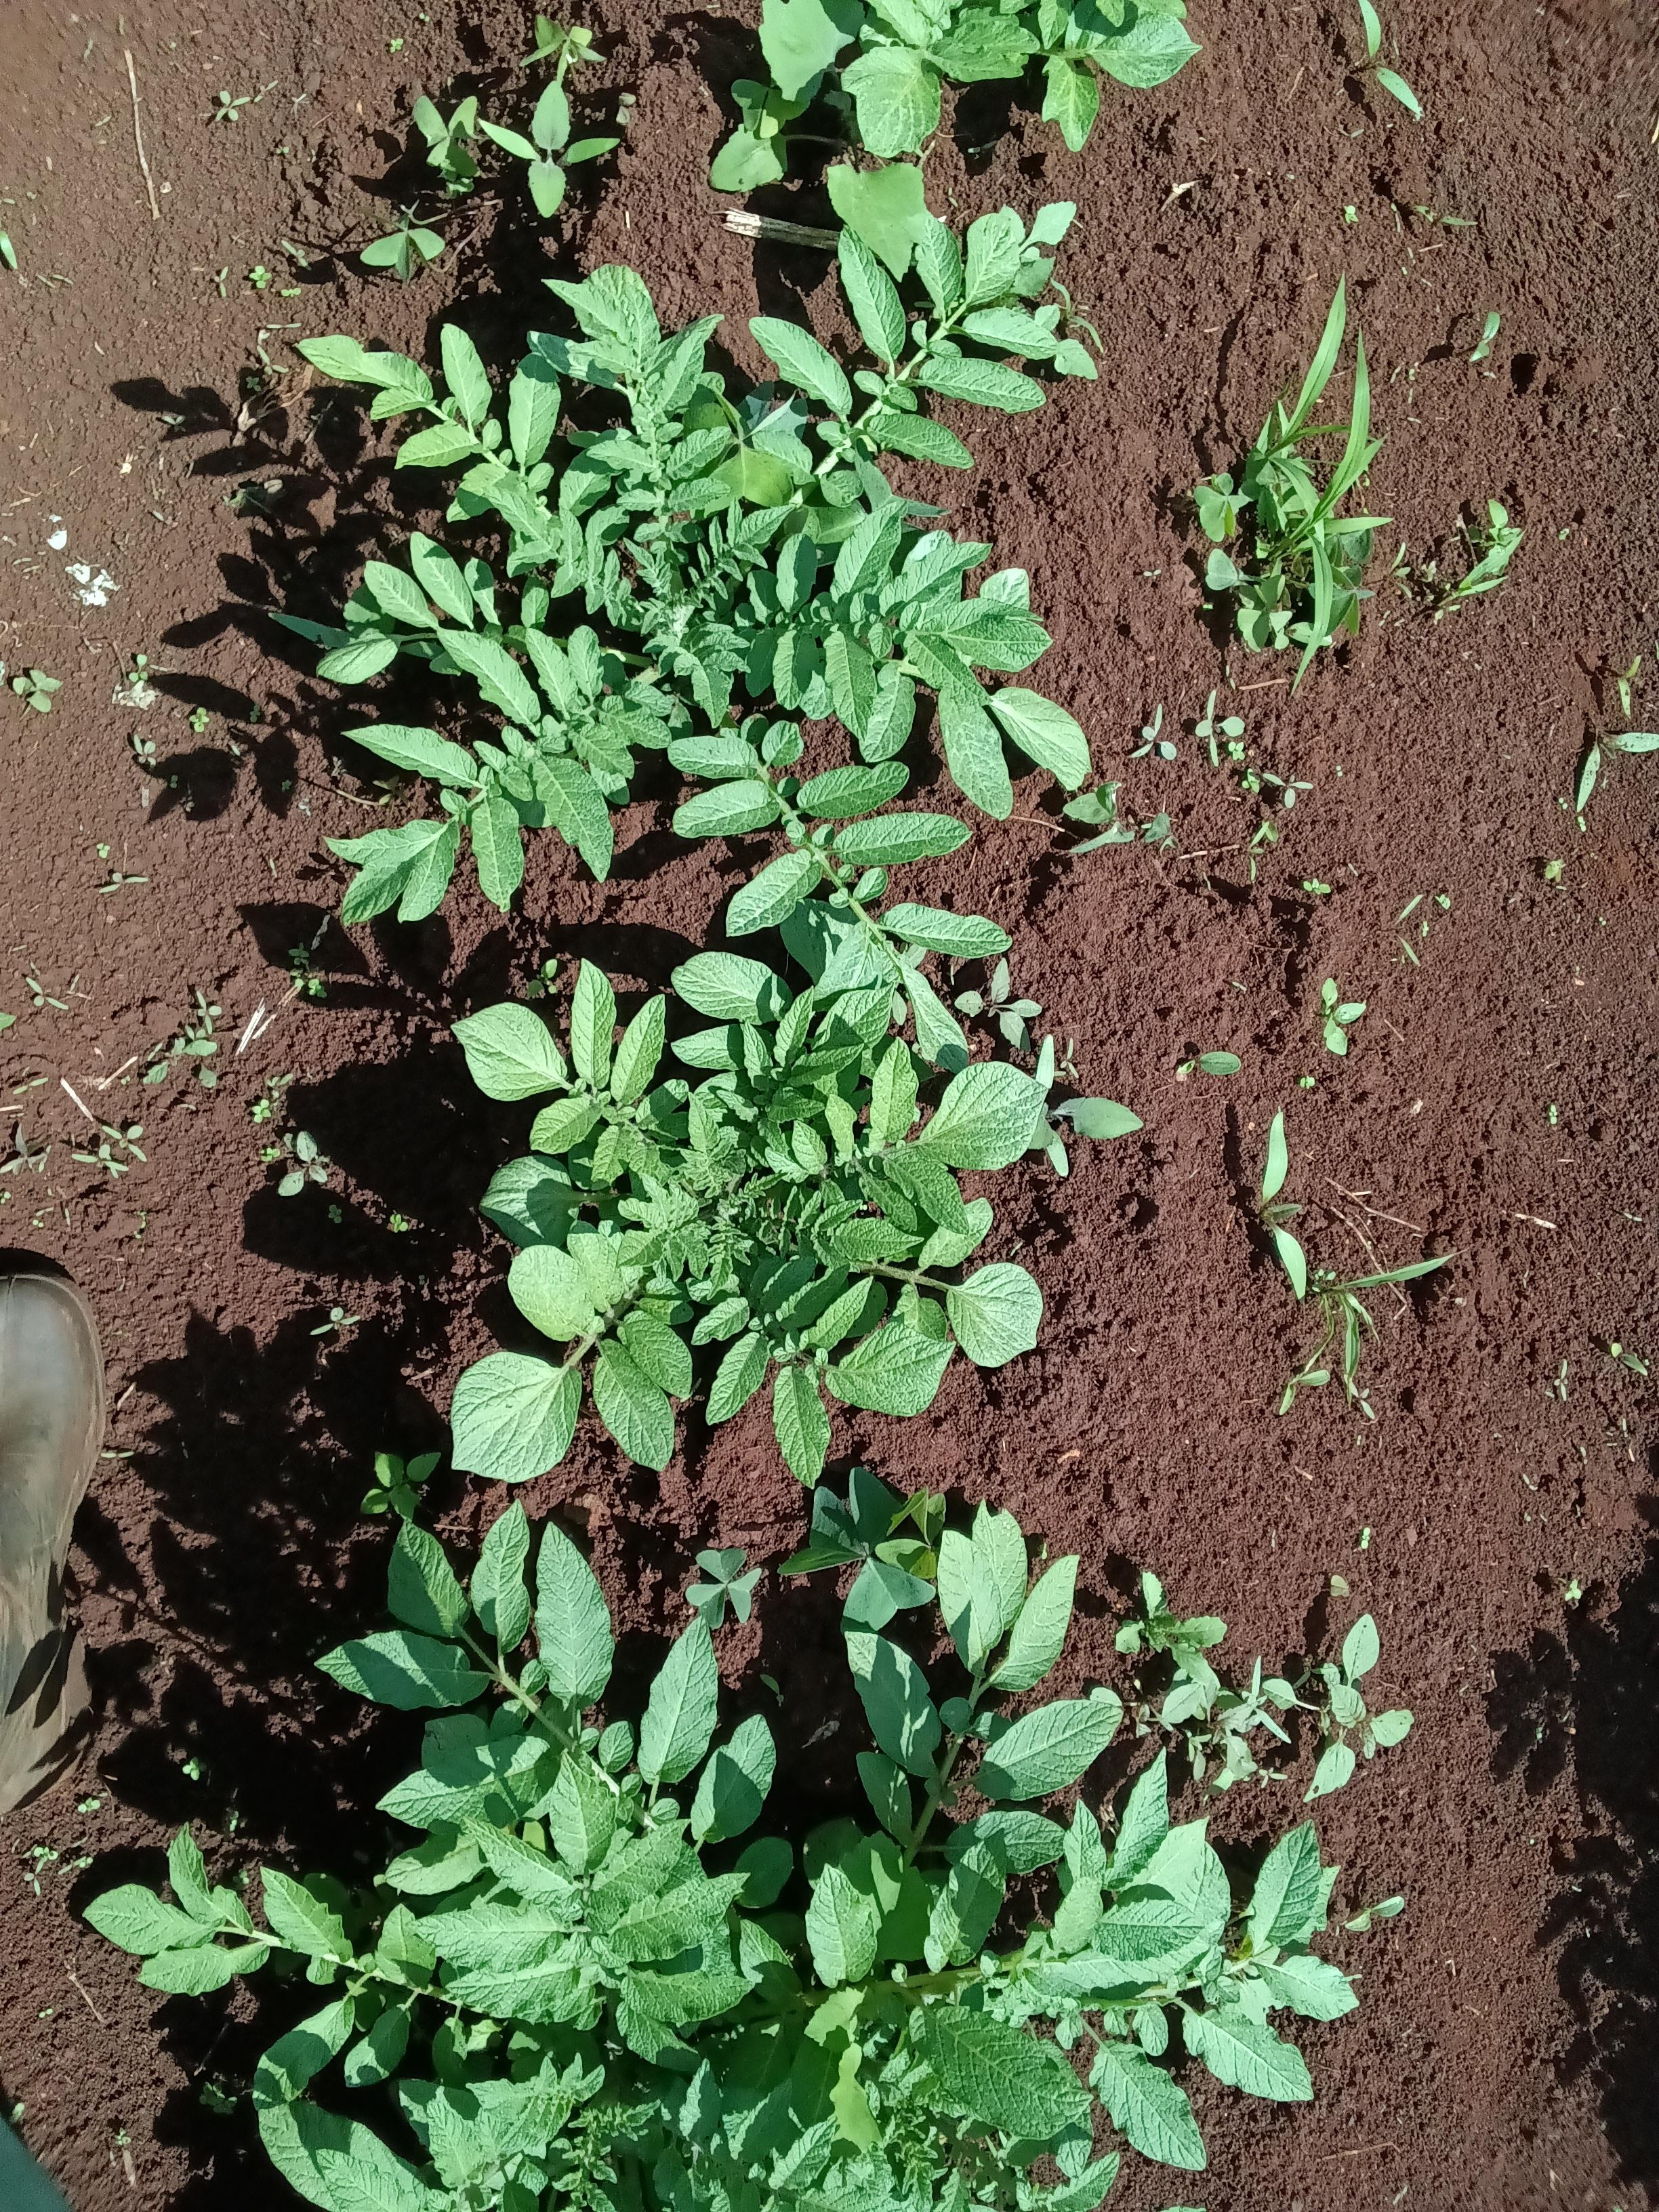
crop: potato
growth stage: vegetative
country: Kenya
